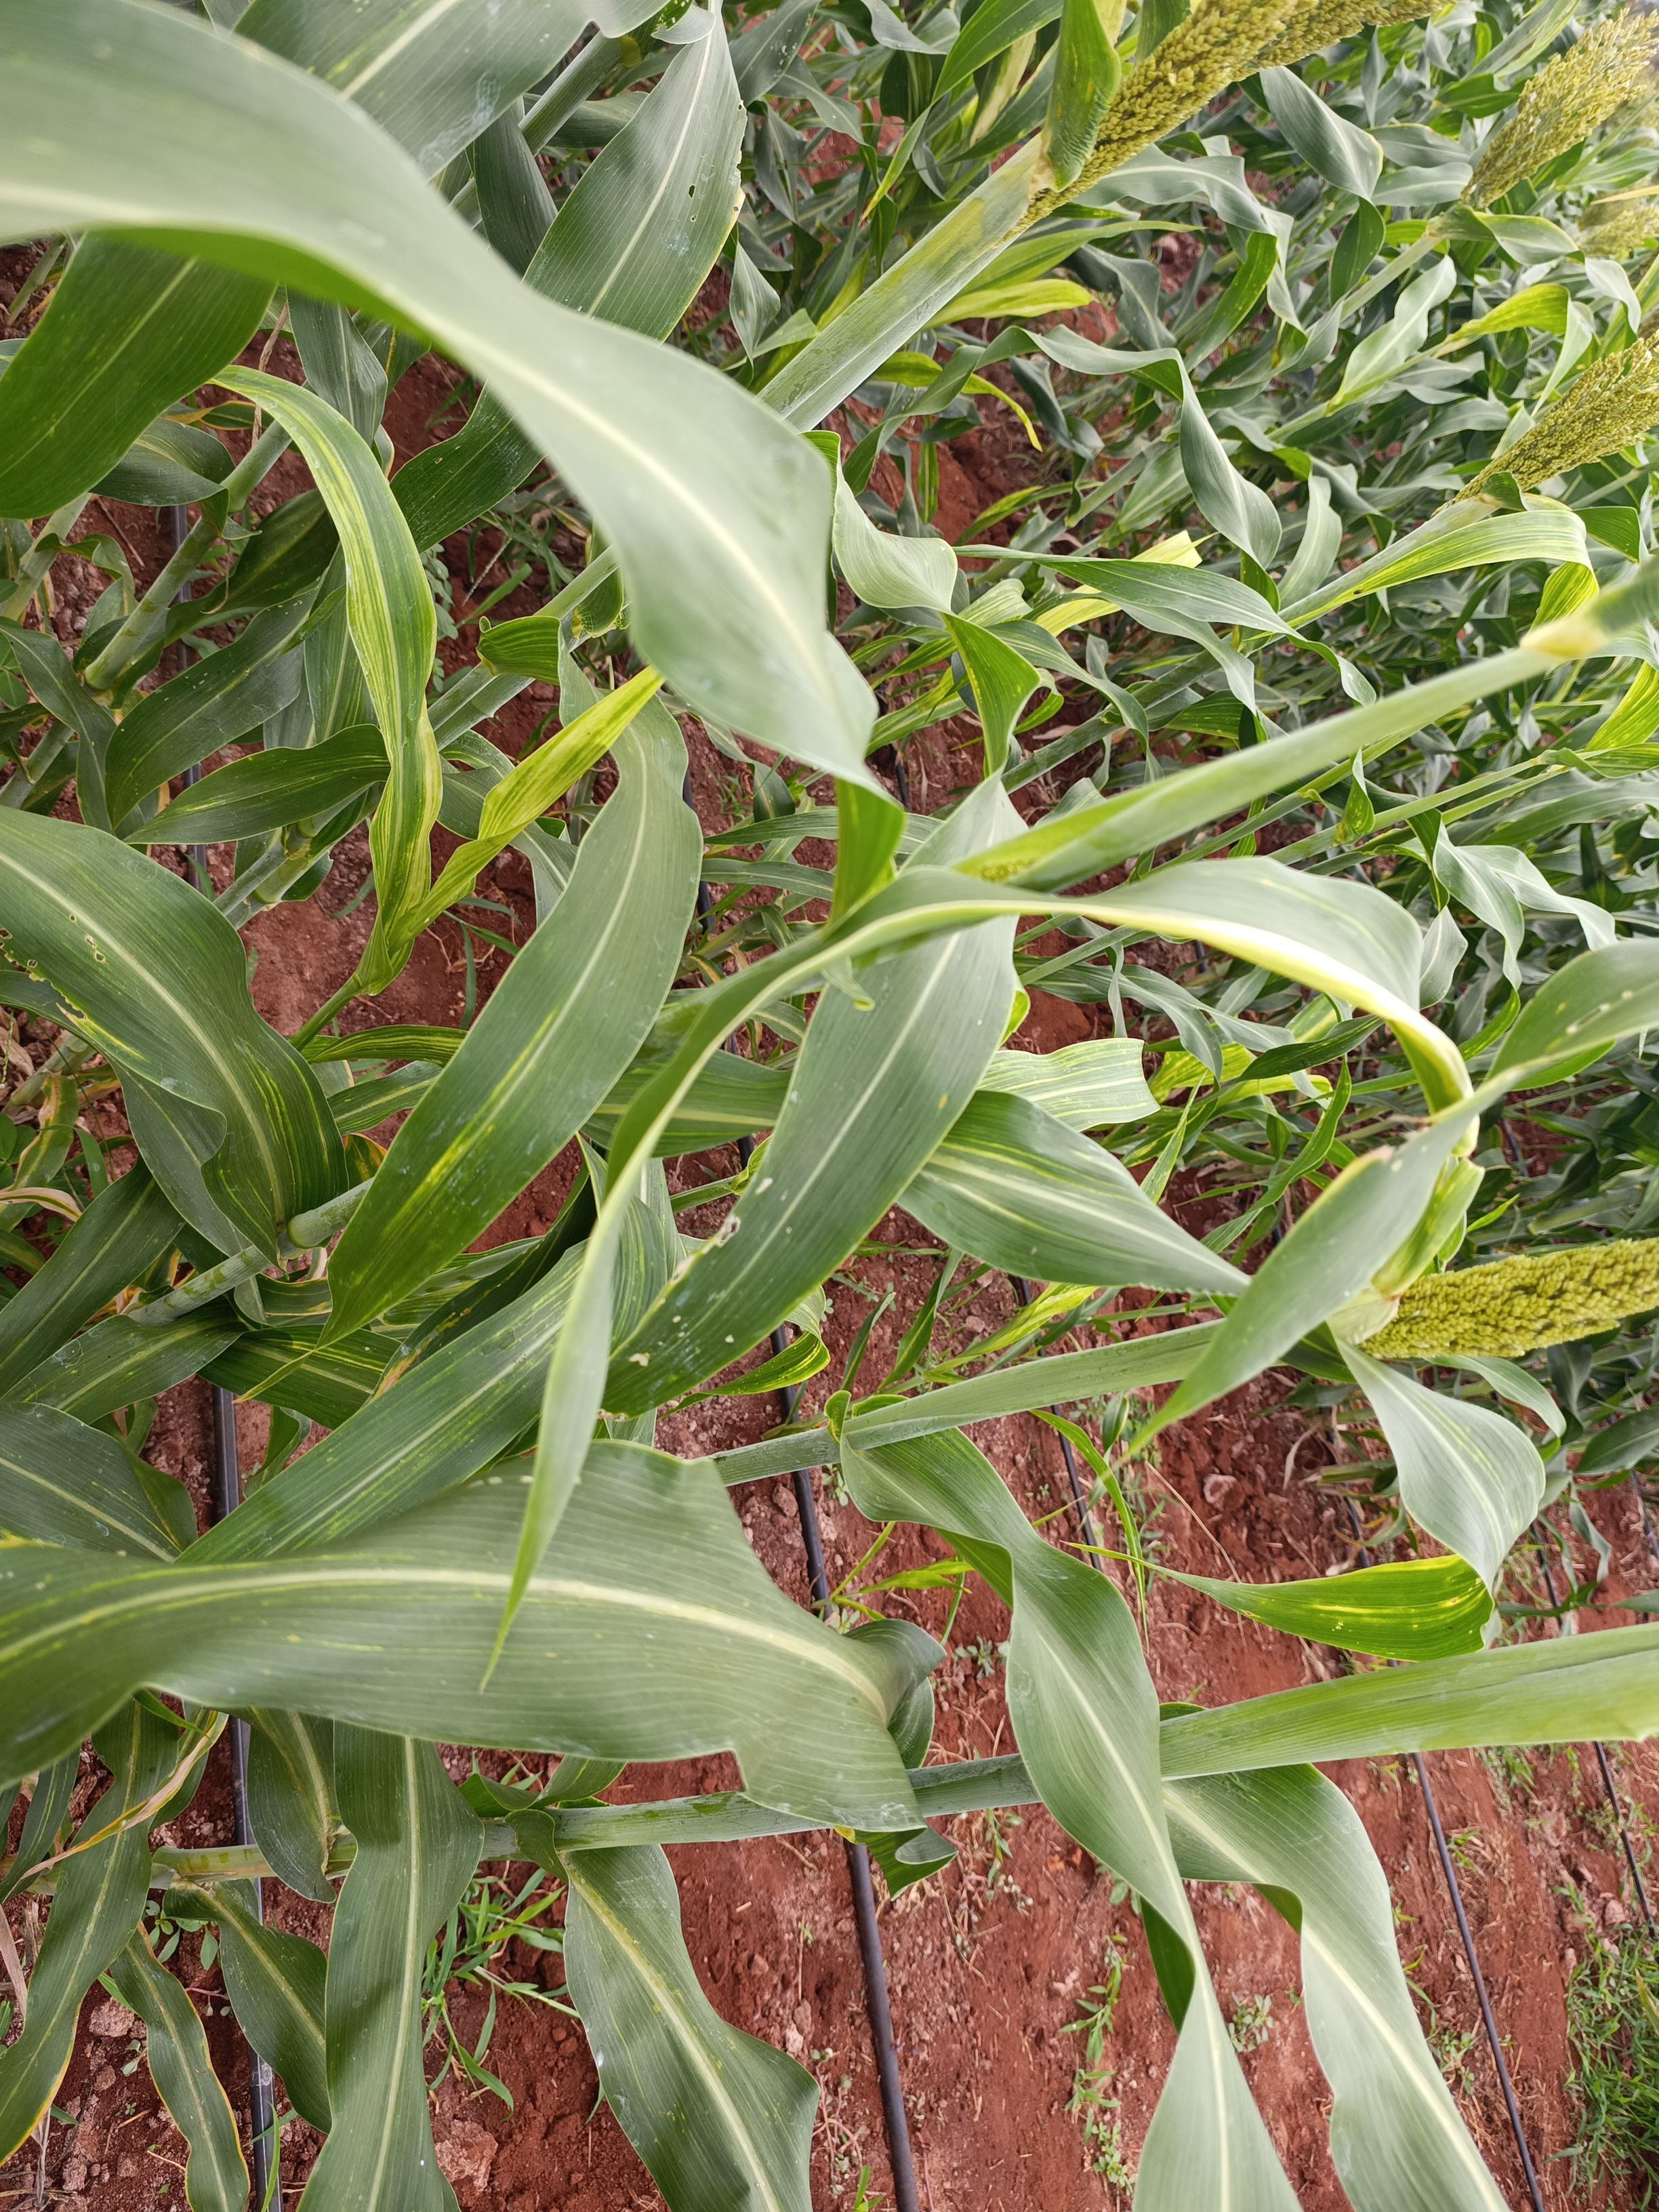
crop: sorghum
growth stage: flowering
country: Kenya
